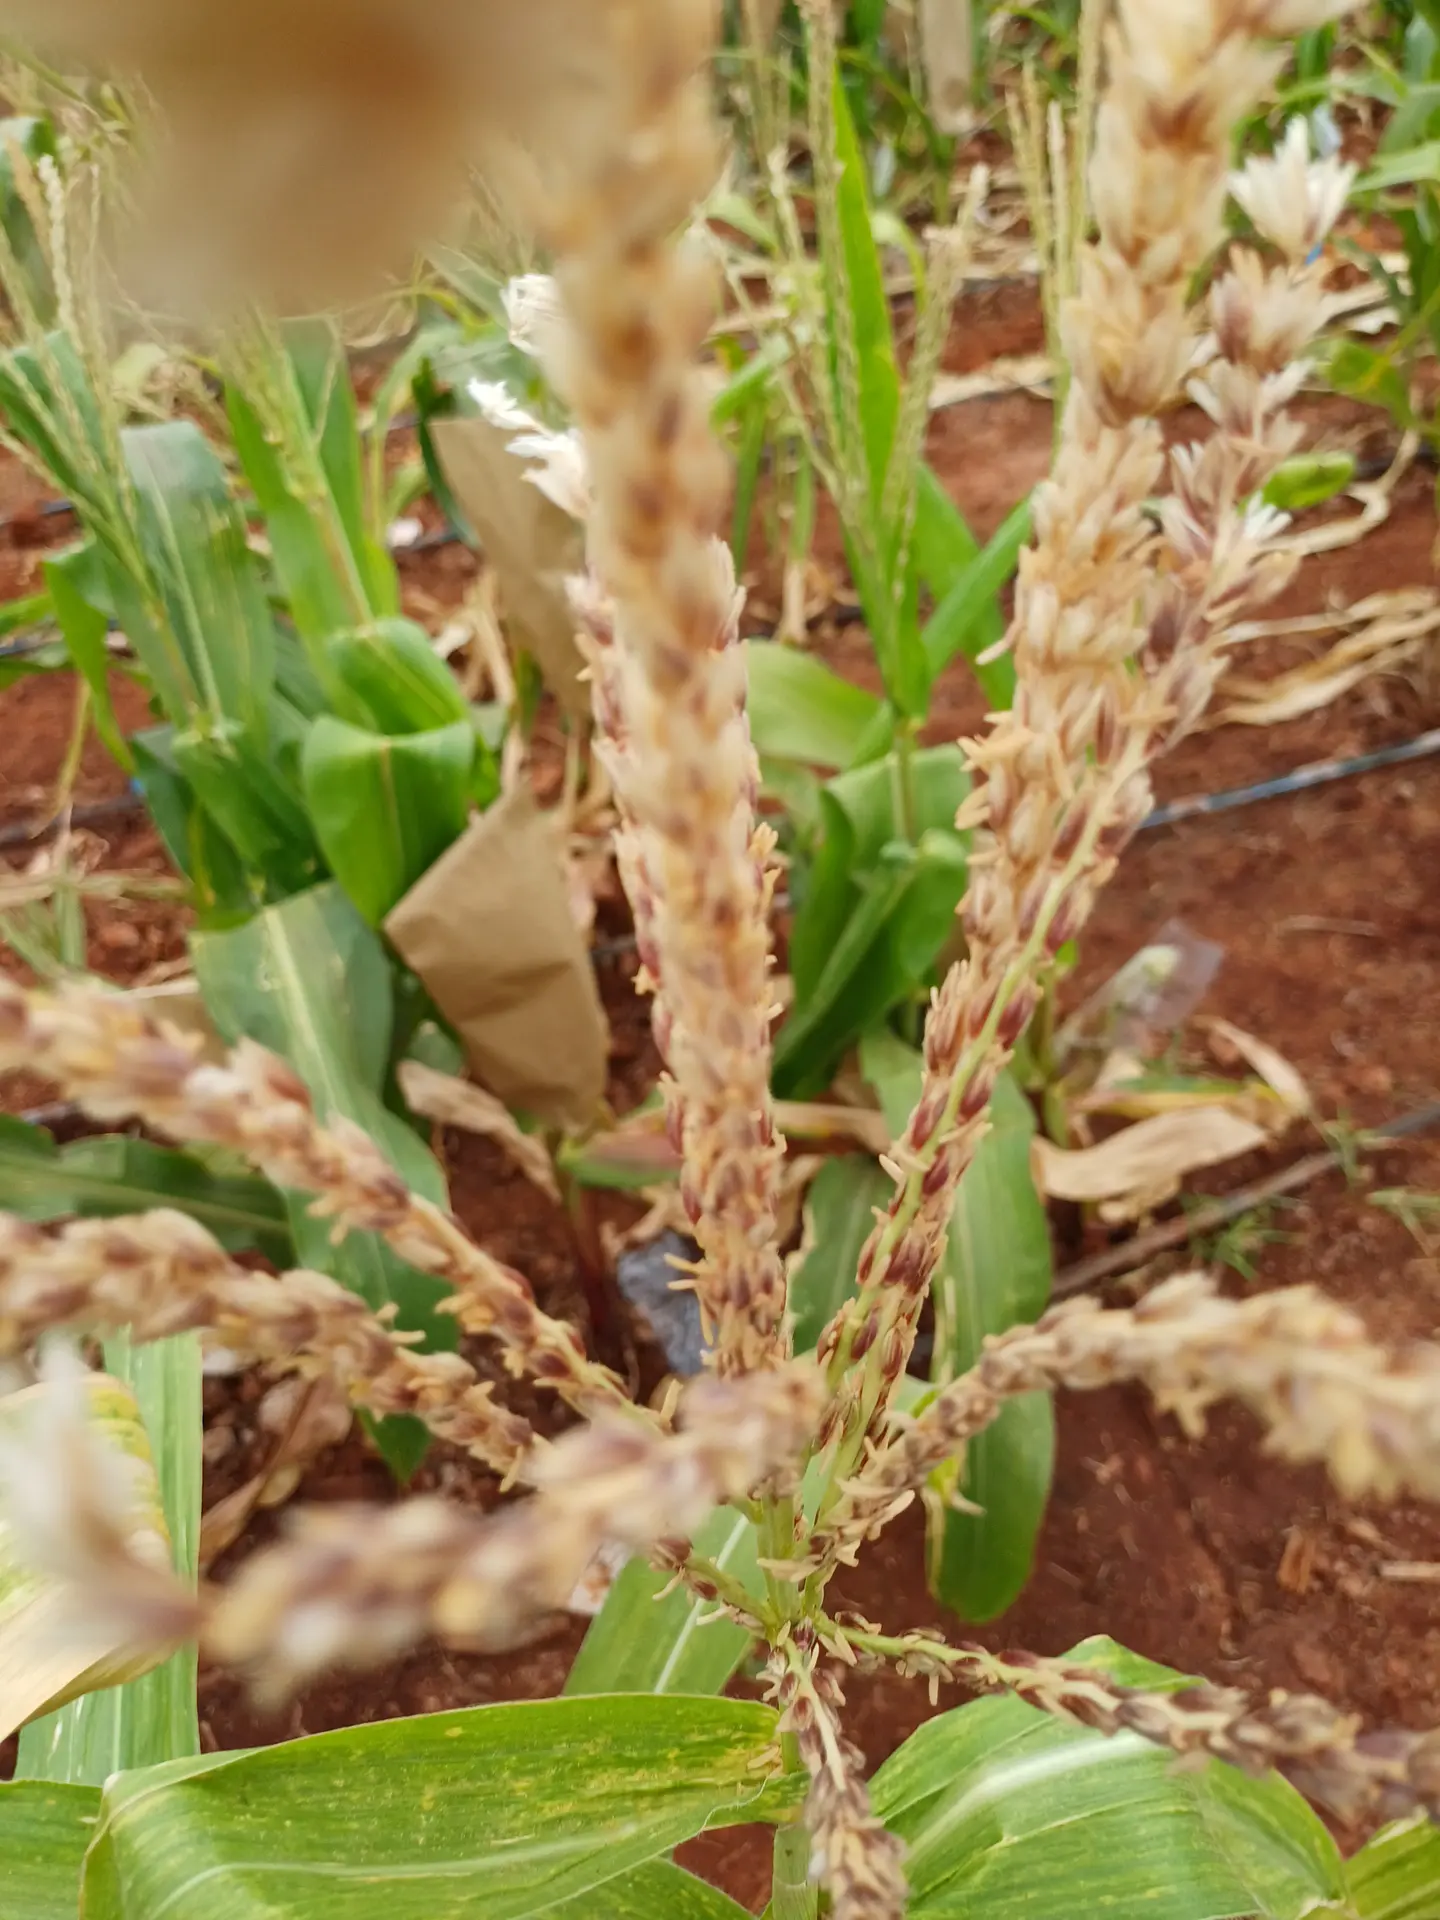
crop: maize
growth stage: flowering
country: Kenya
